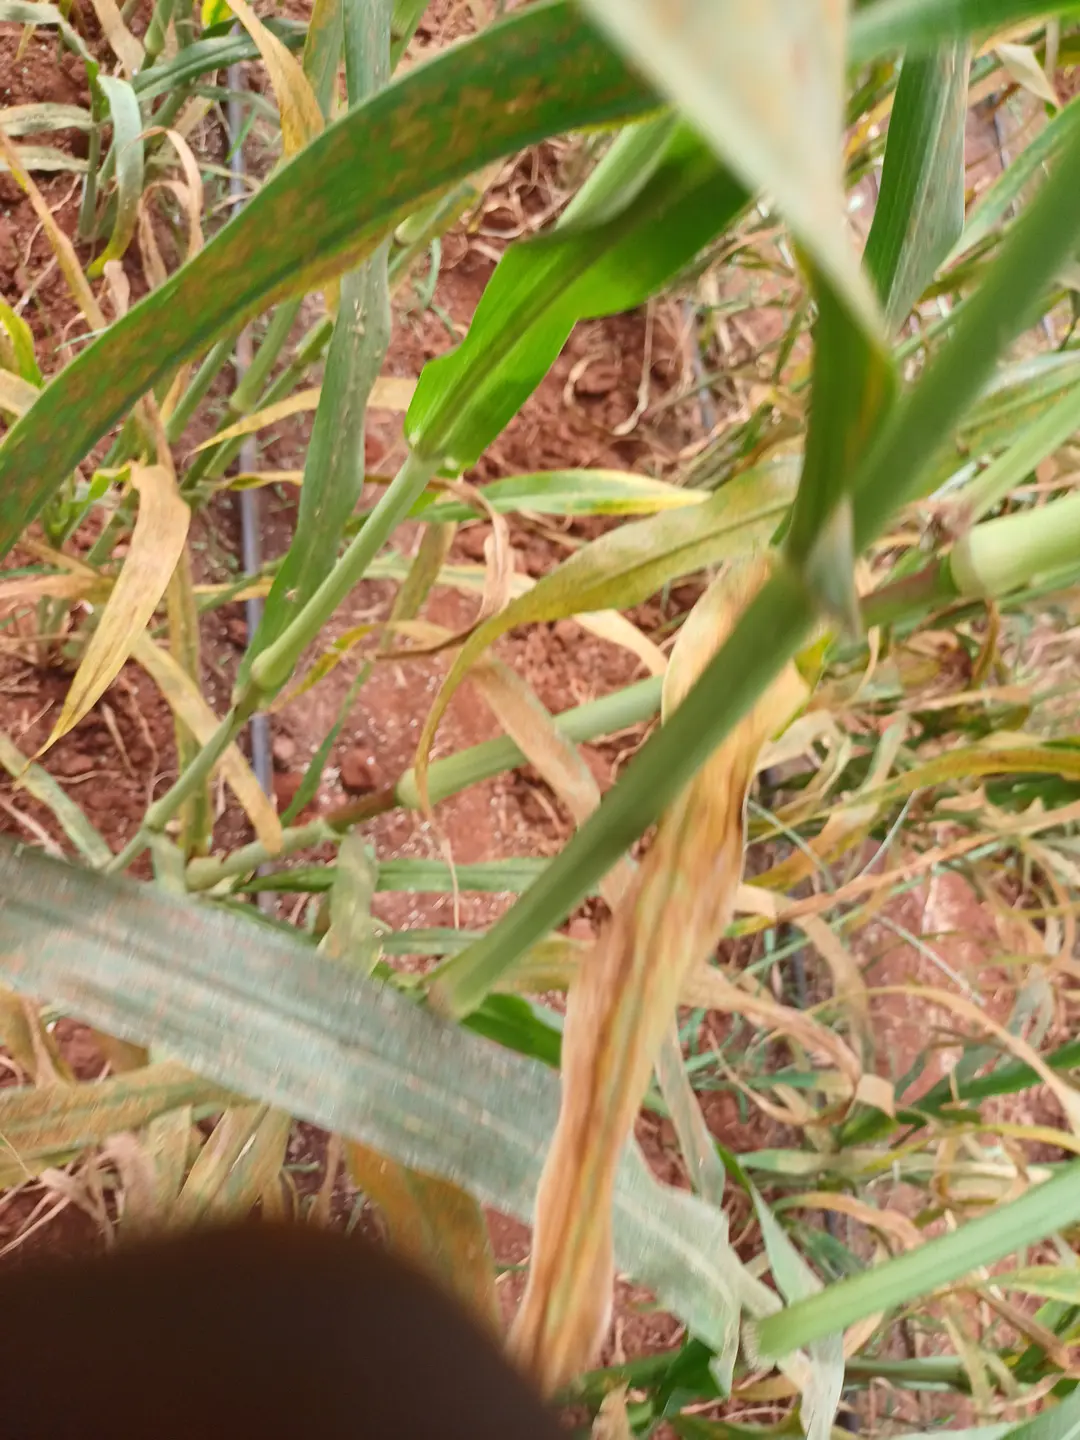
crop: pearl millet
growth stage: filling grain
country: Kenya
